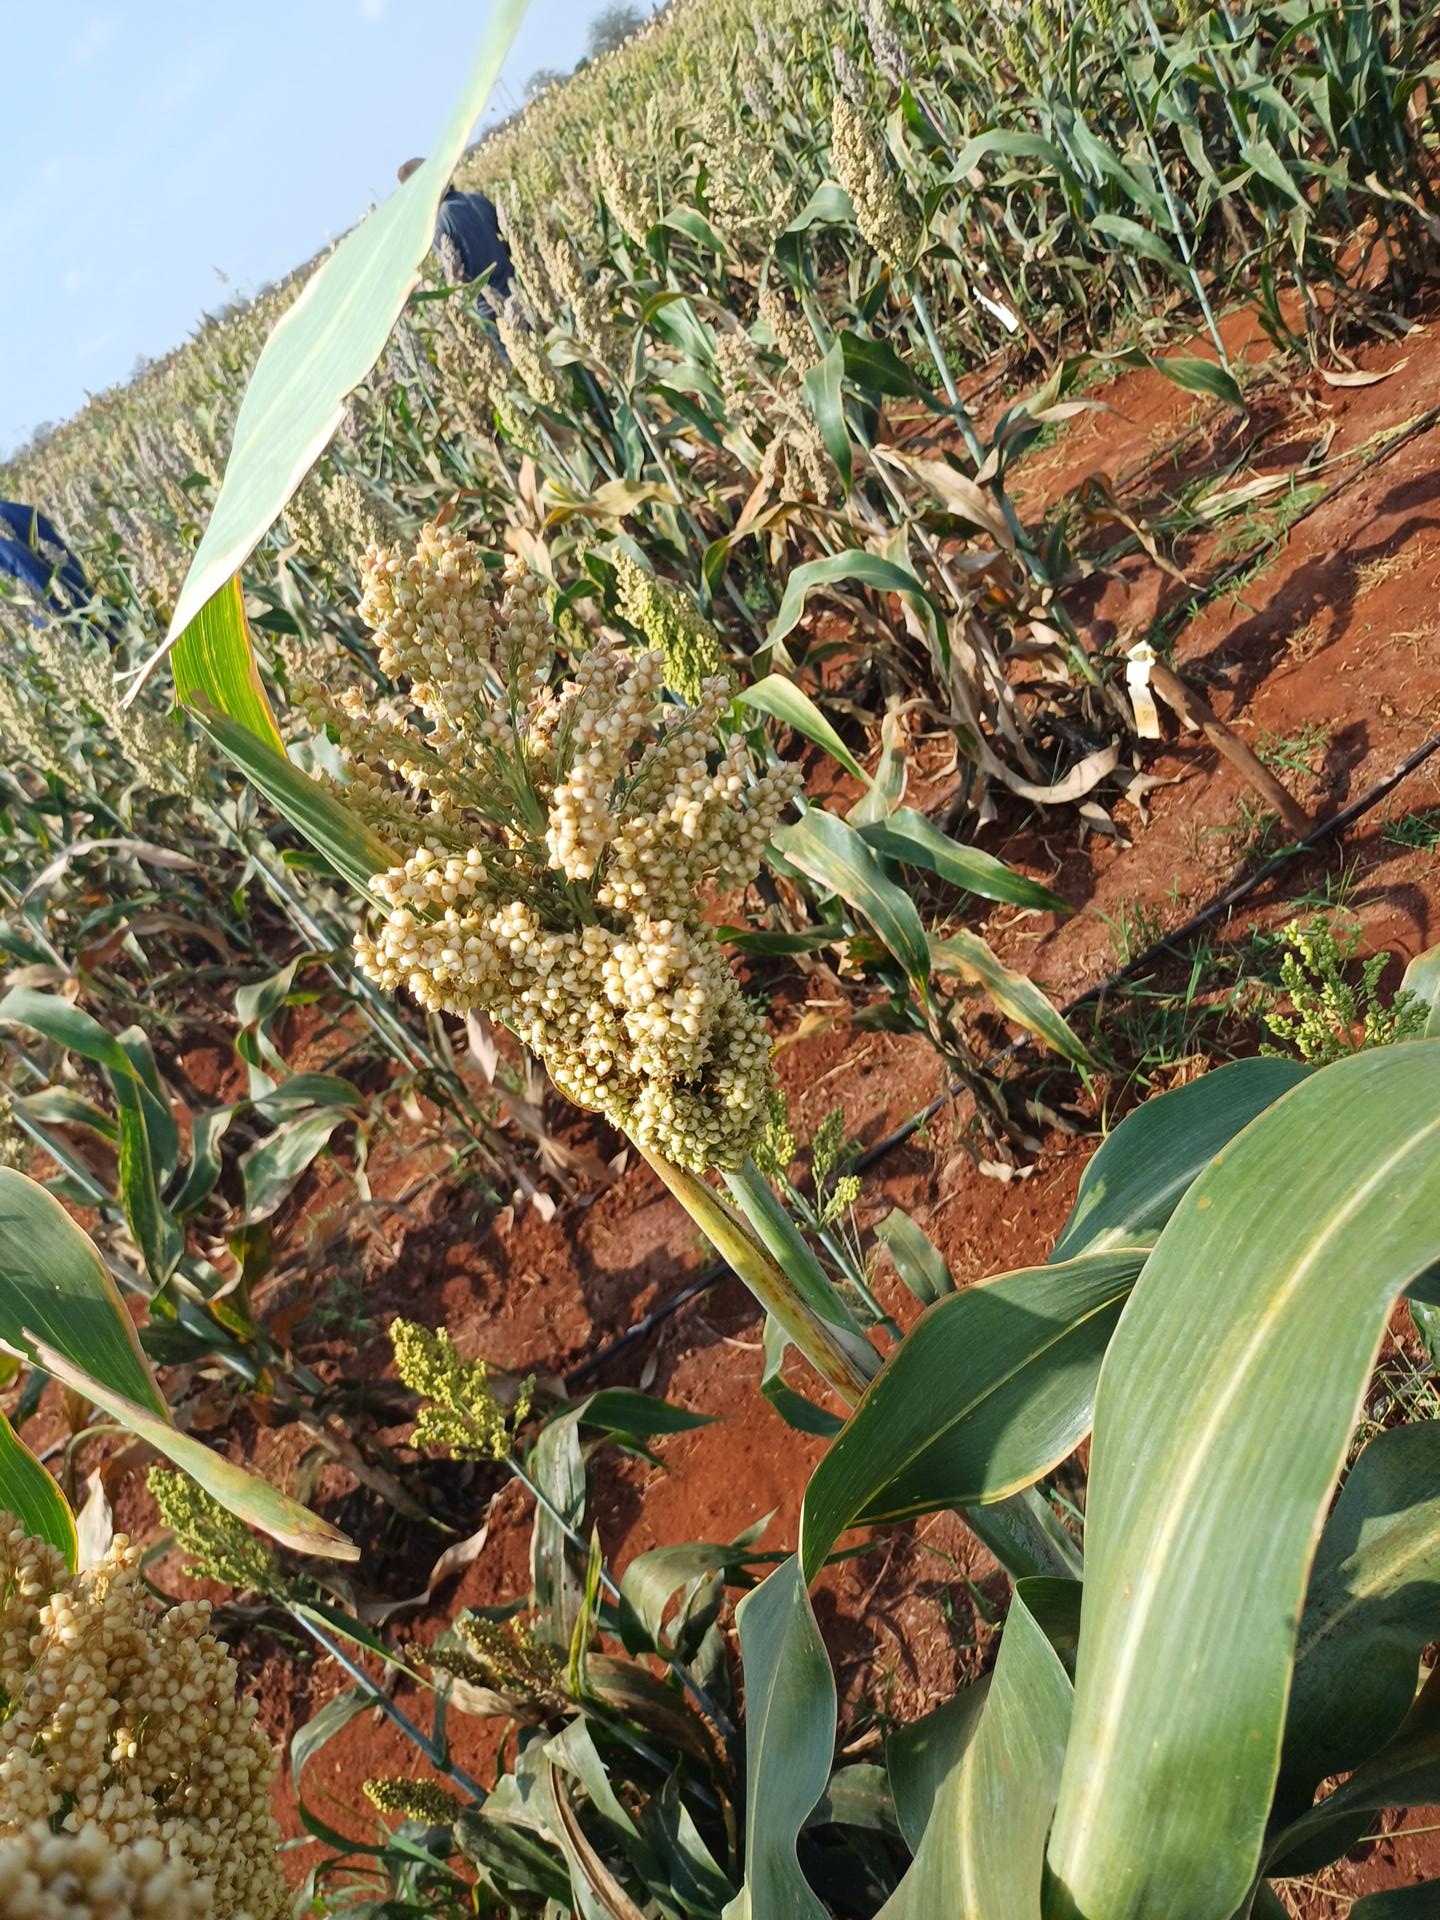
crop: finger millet
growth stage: maturity
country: Kenya
